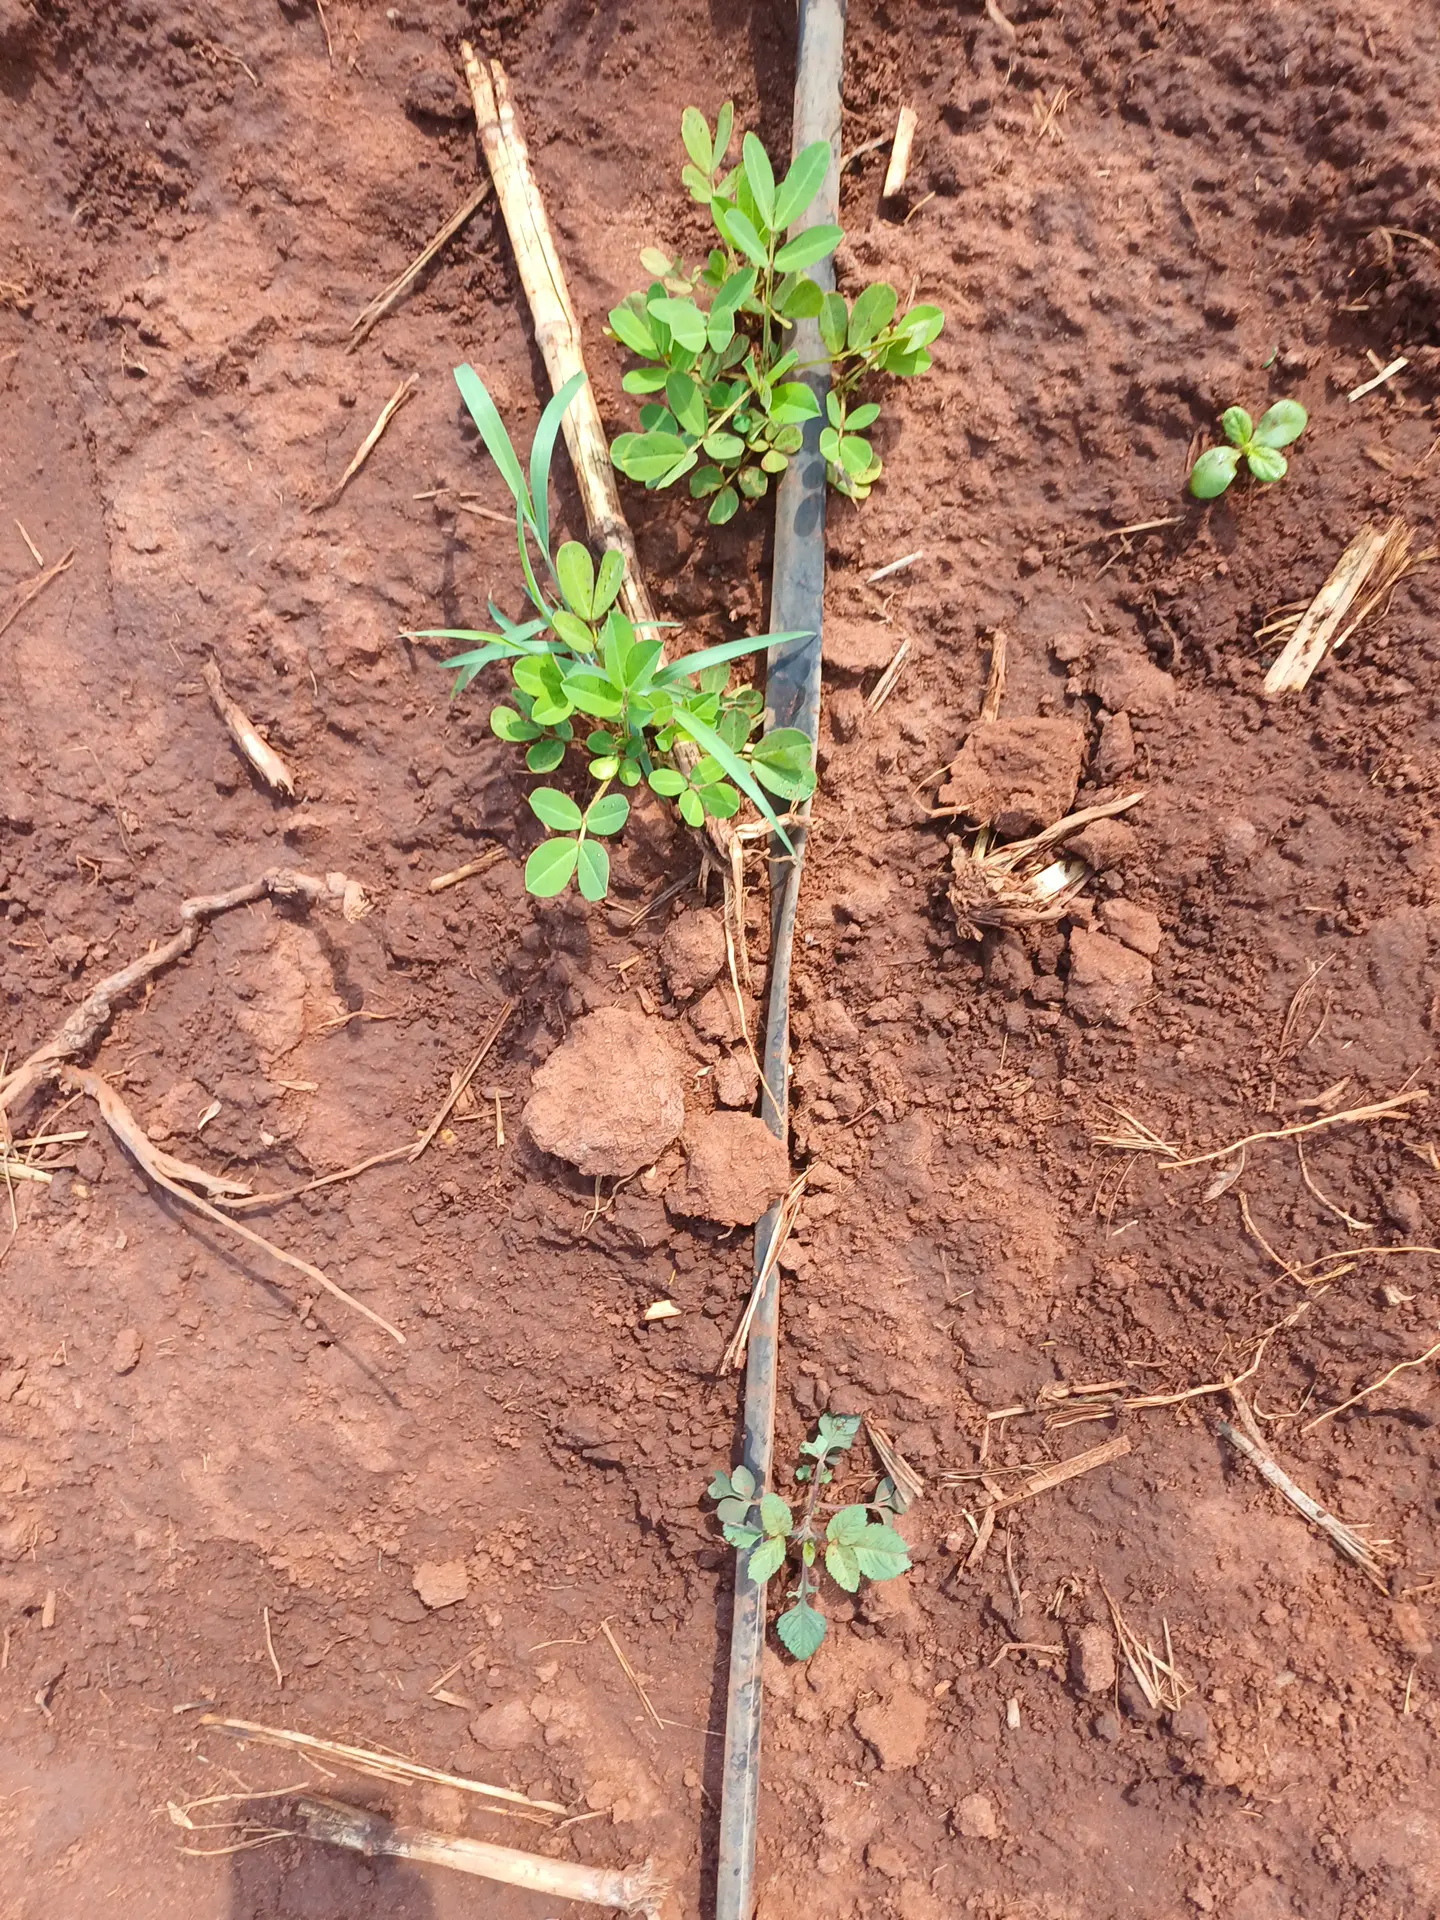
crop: groundnut
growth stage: vegetative
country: Kenya
